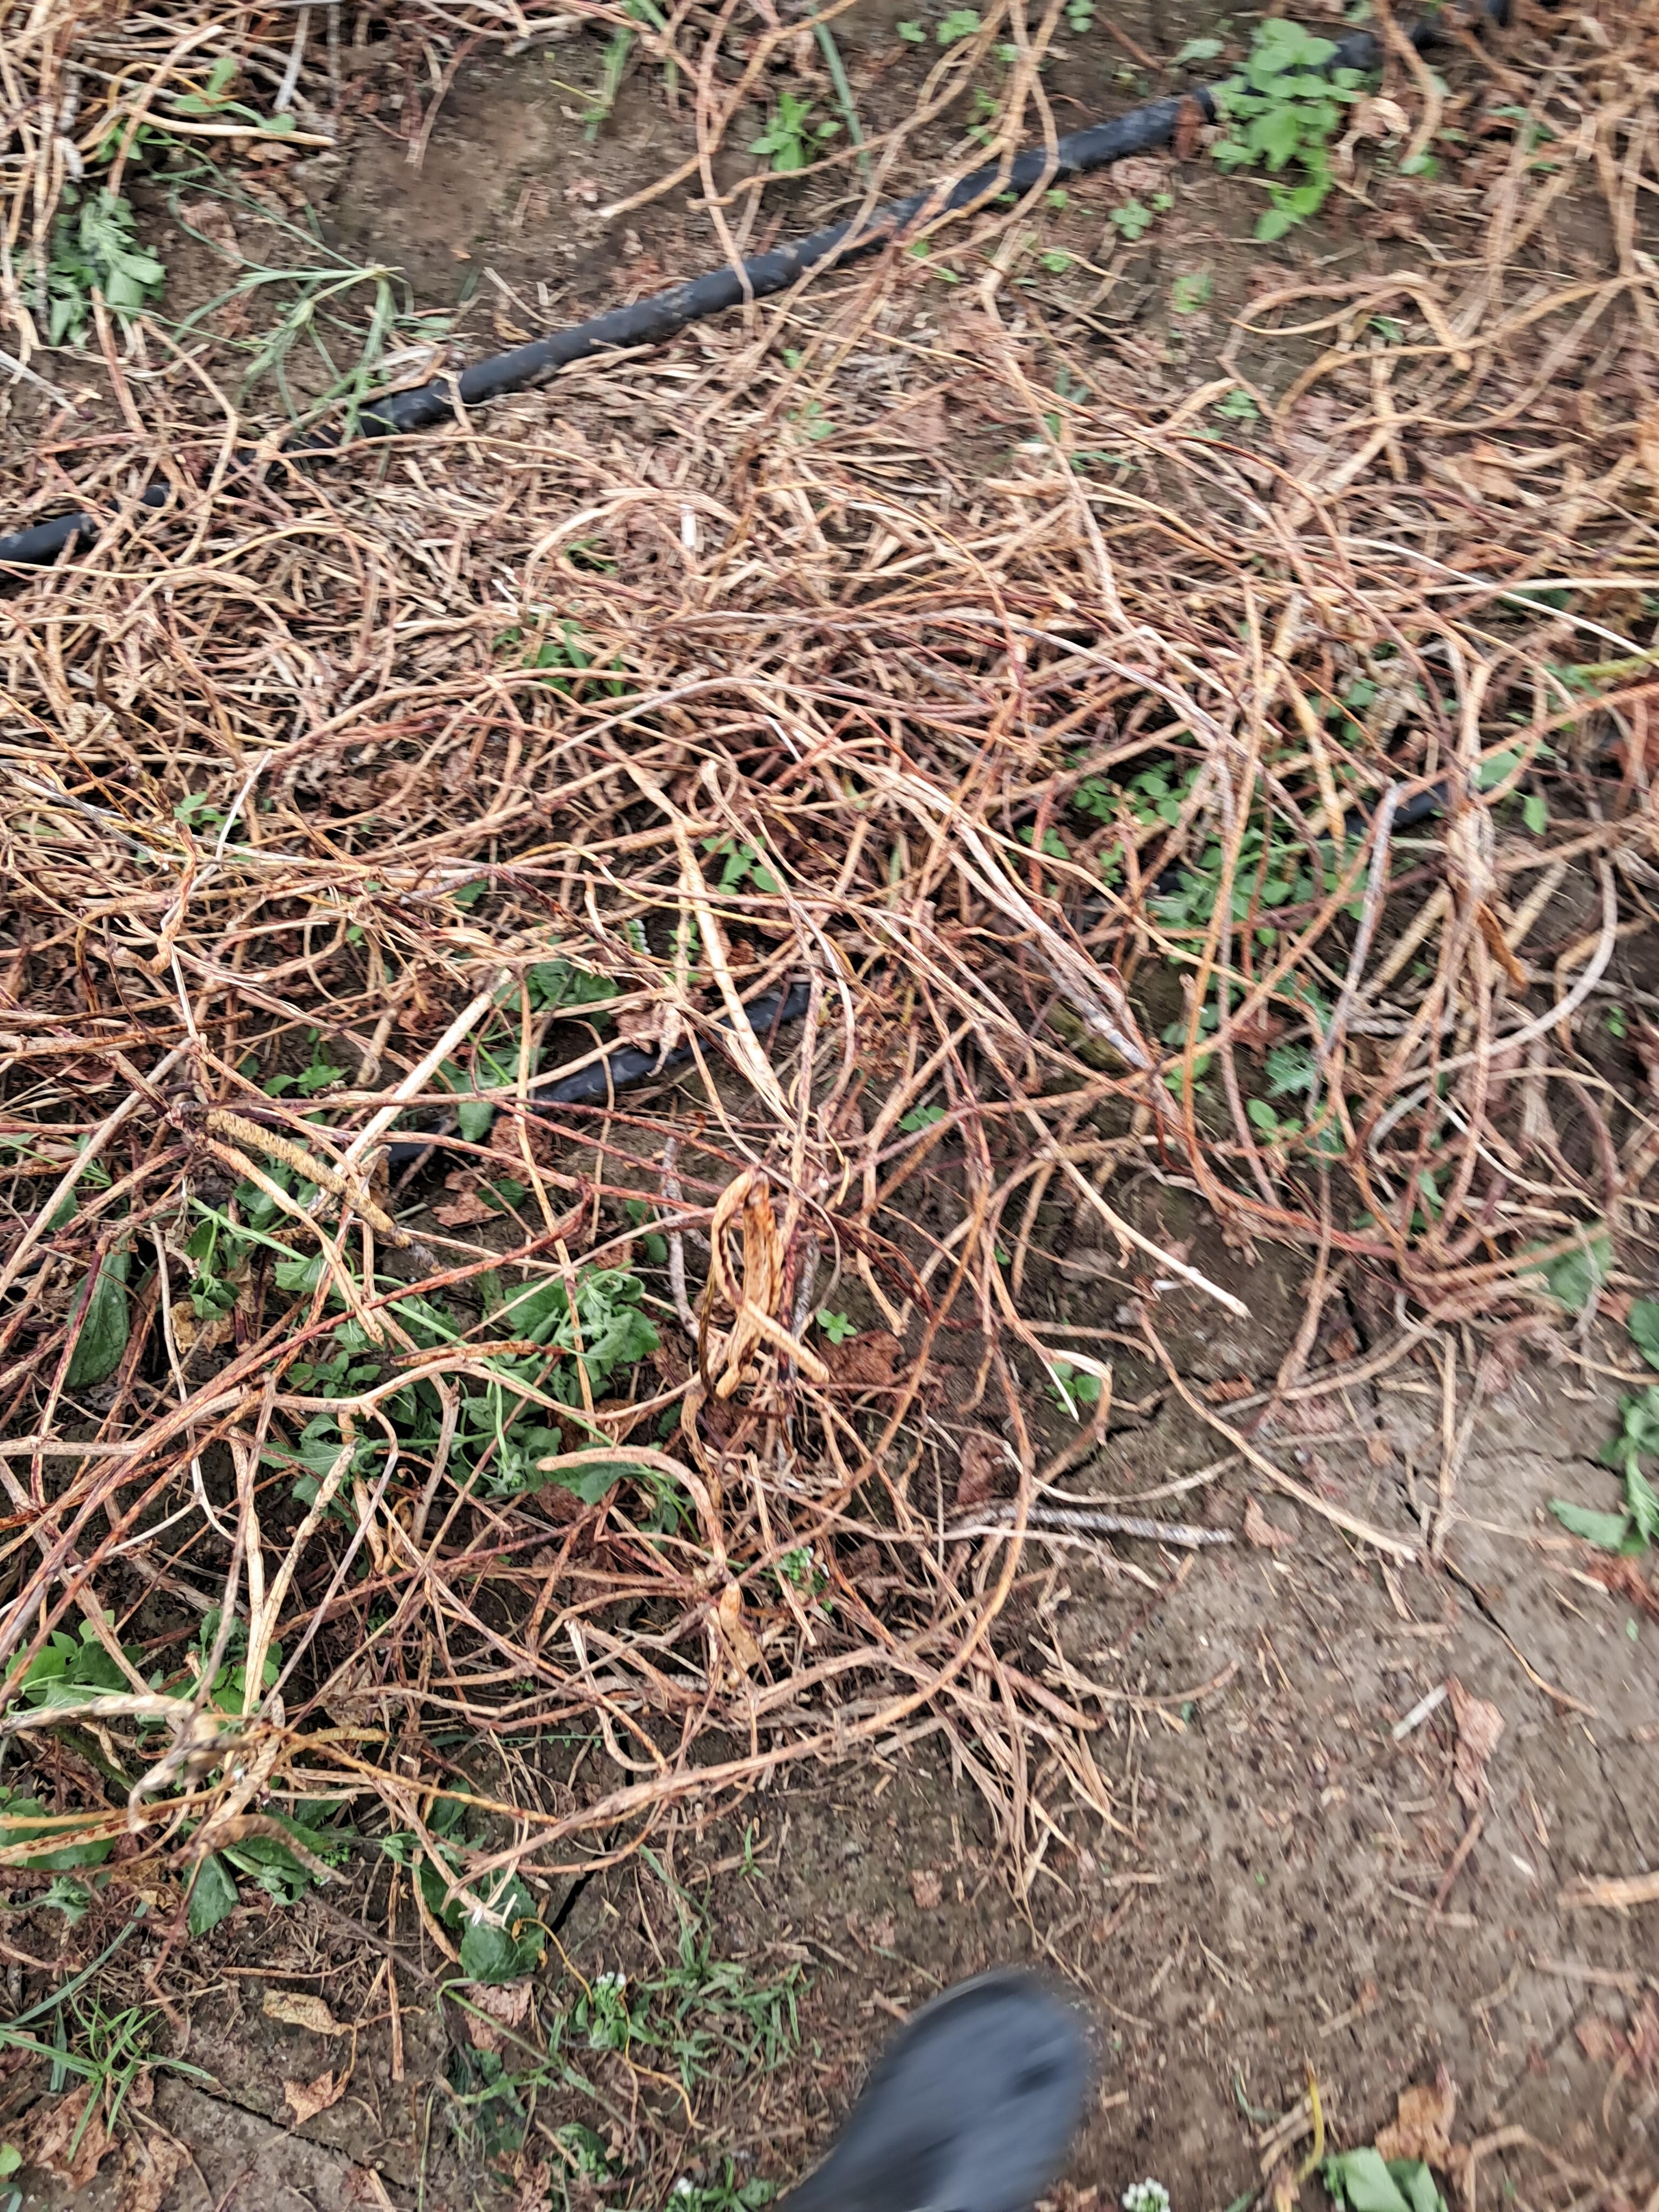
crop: cowpea
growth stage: development pod
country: Tanzania
